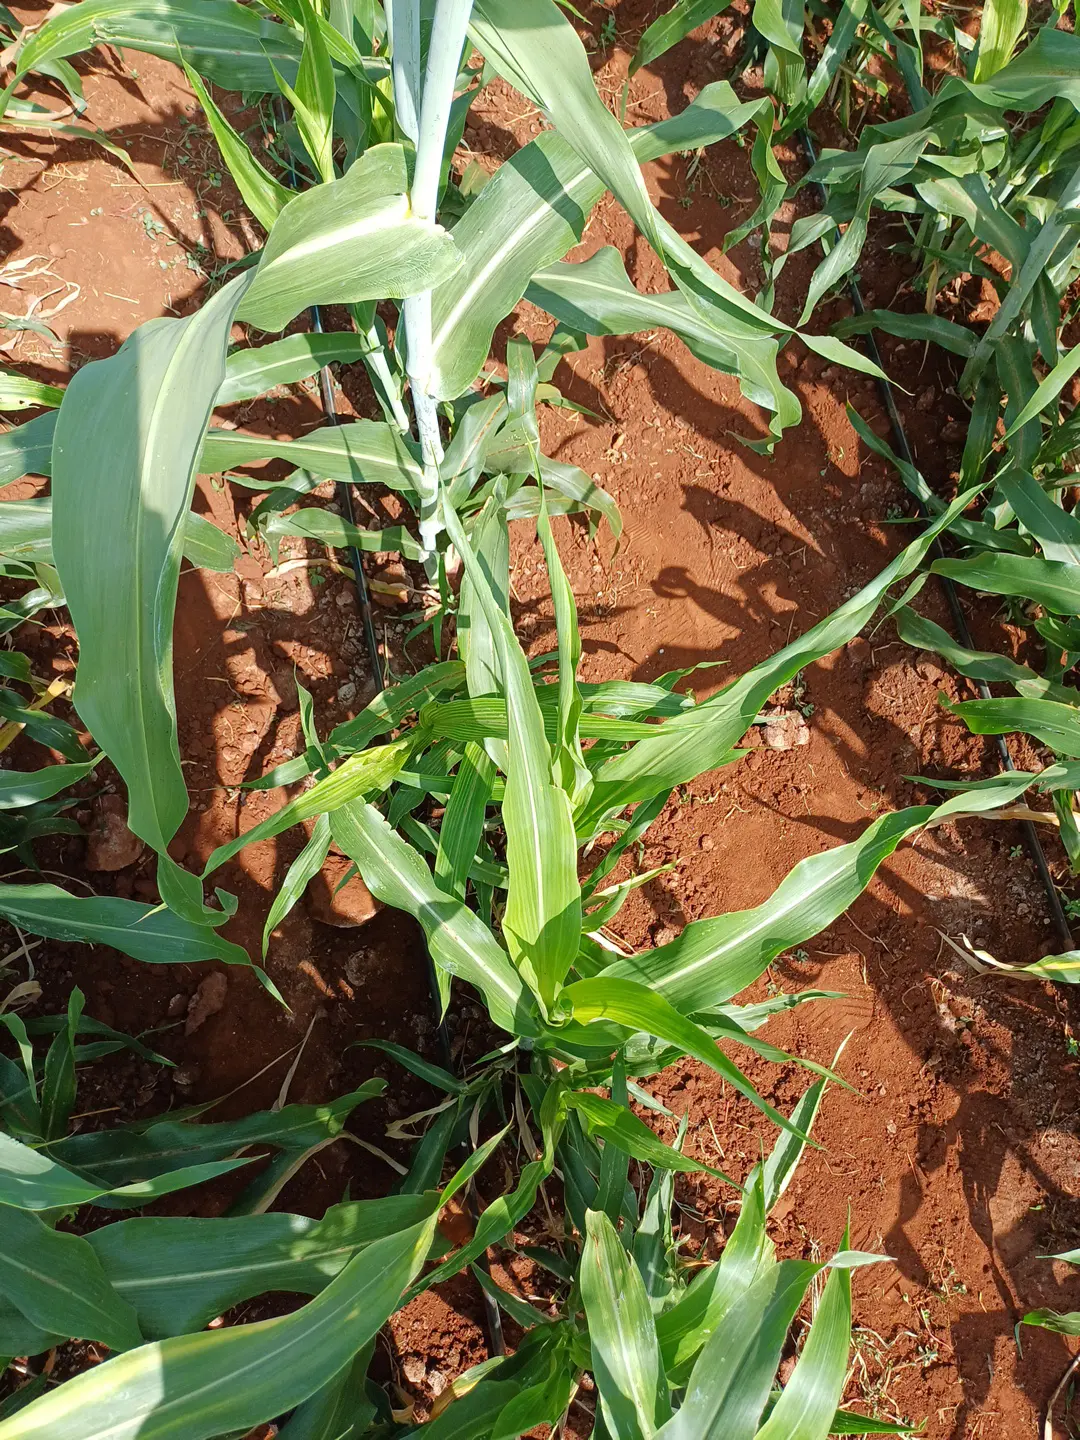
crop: sorghum
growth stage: flowering
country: Kenya
